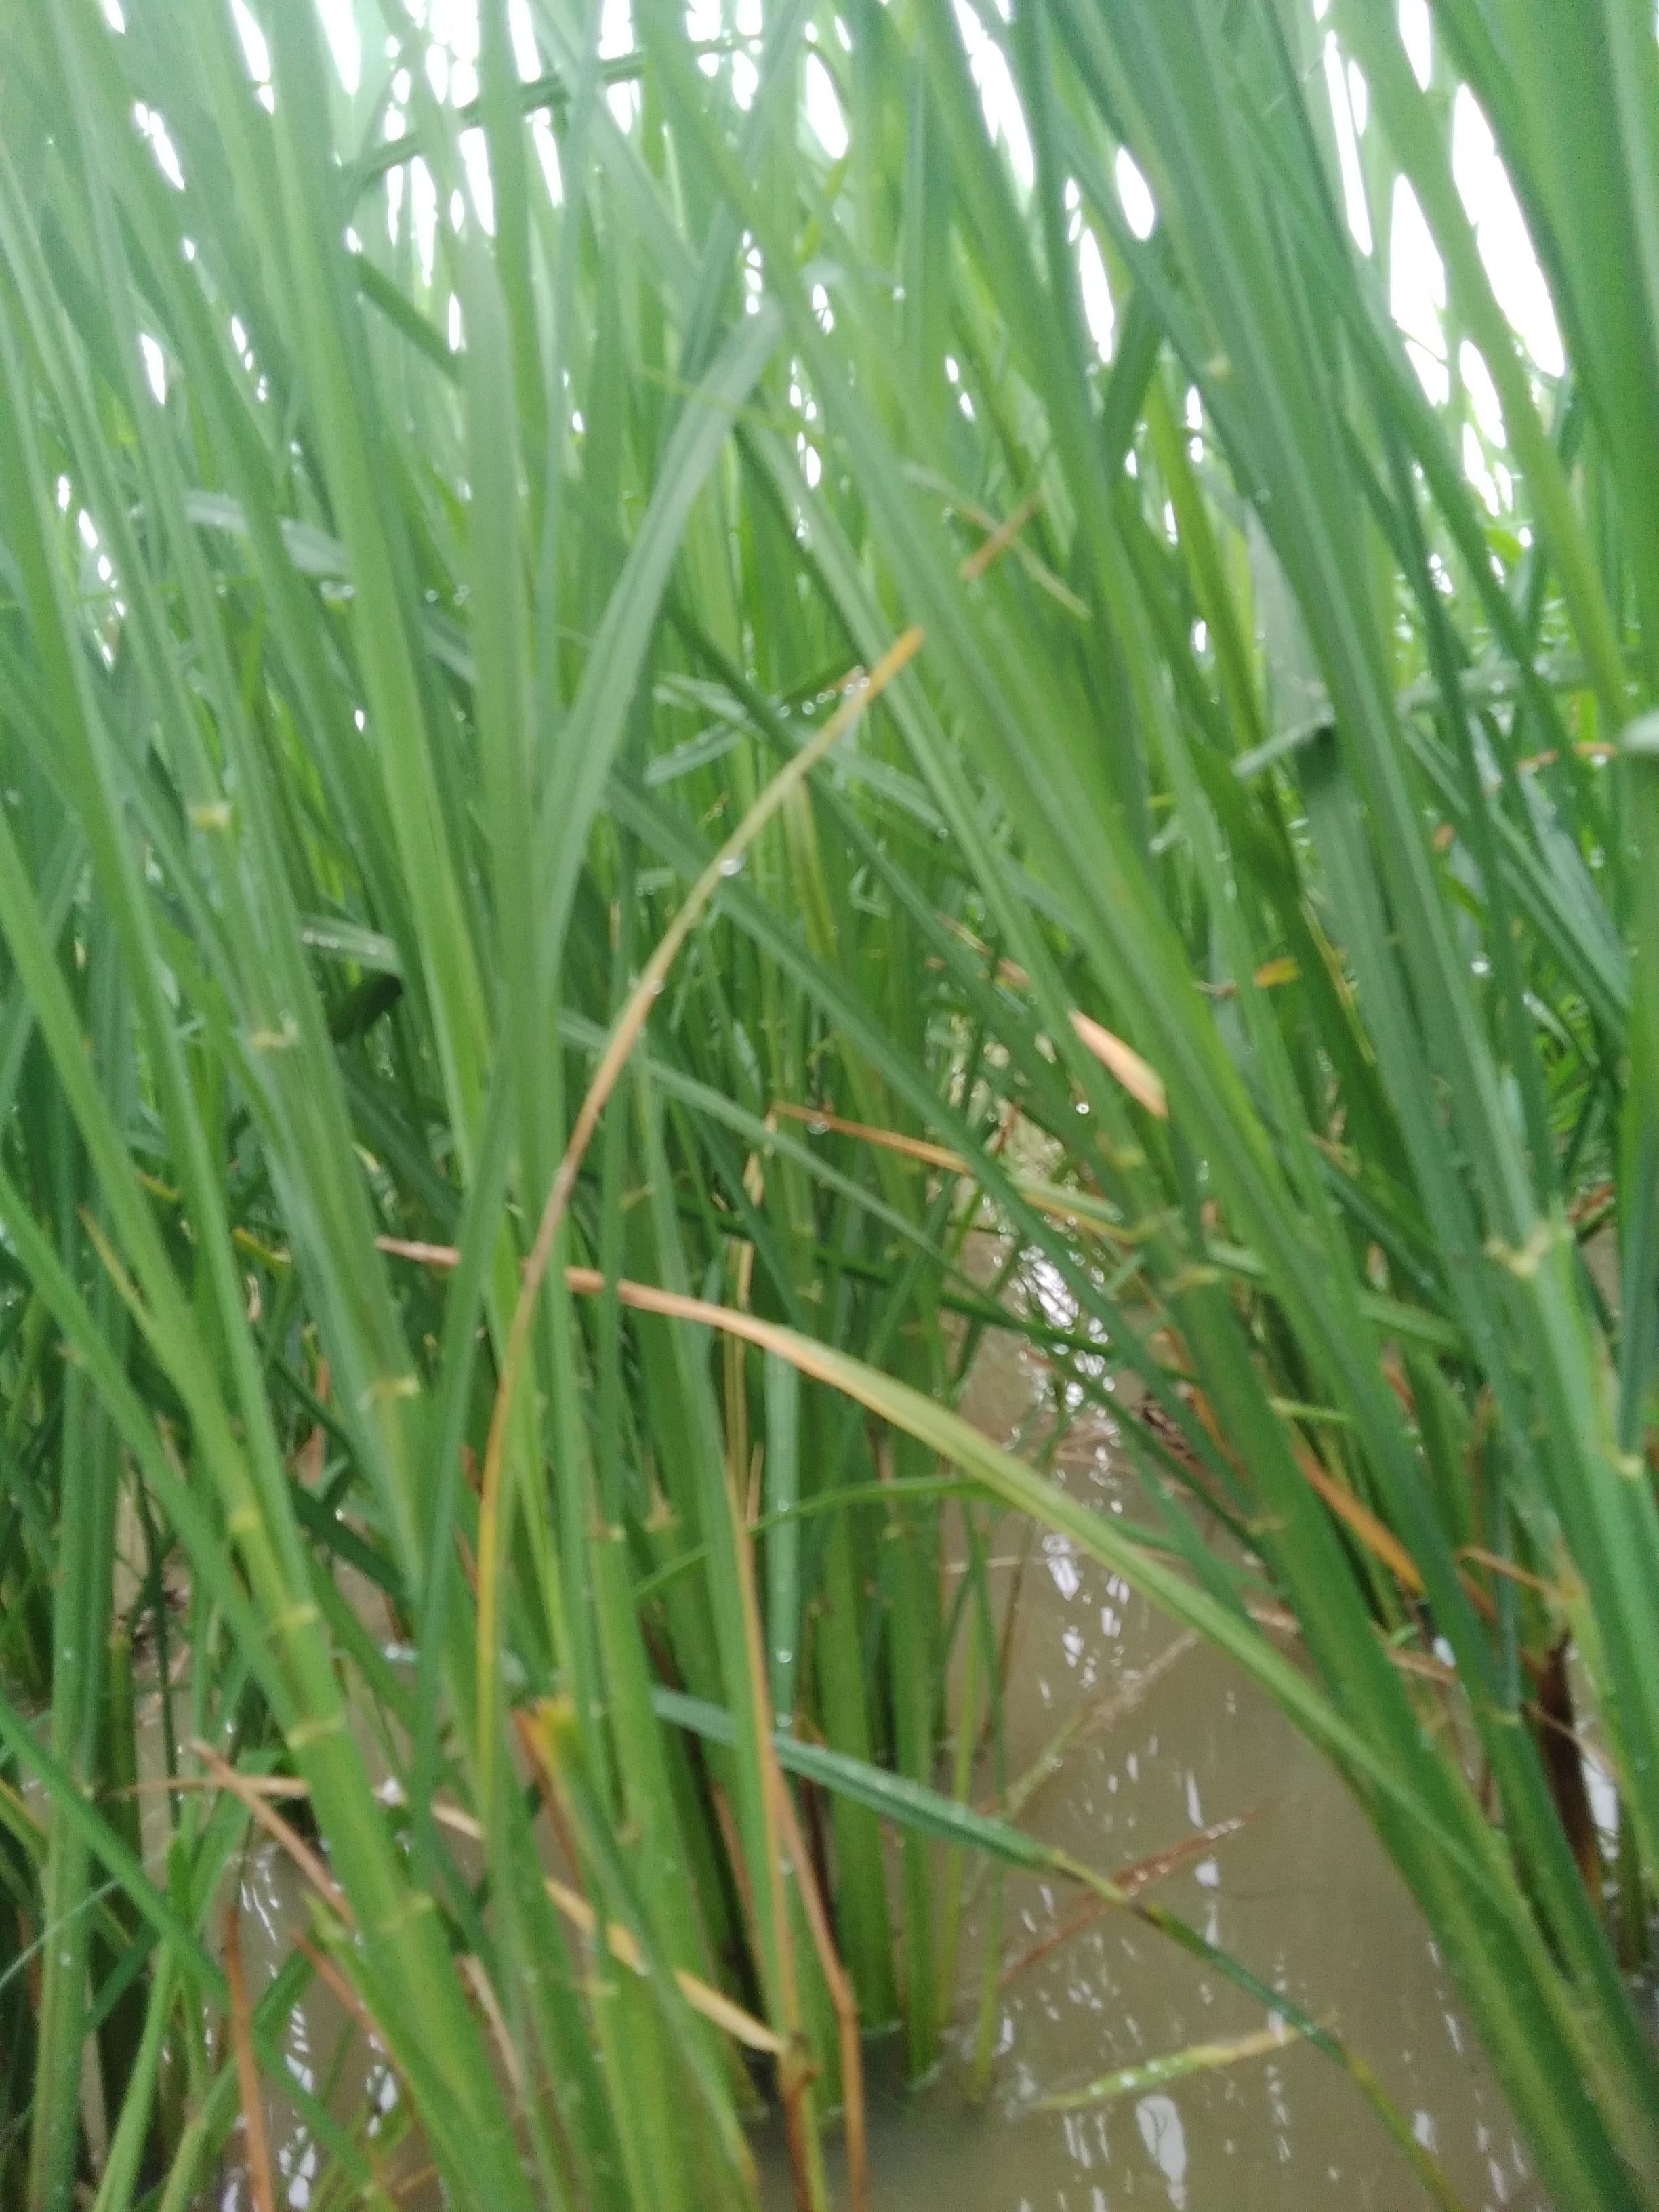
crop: rice
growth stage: vegetative
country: Nigeria
